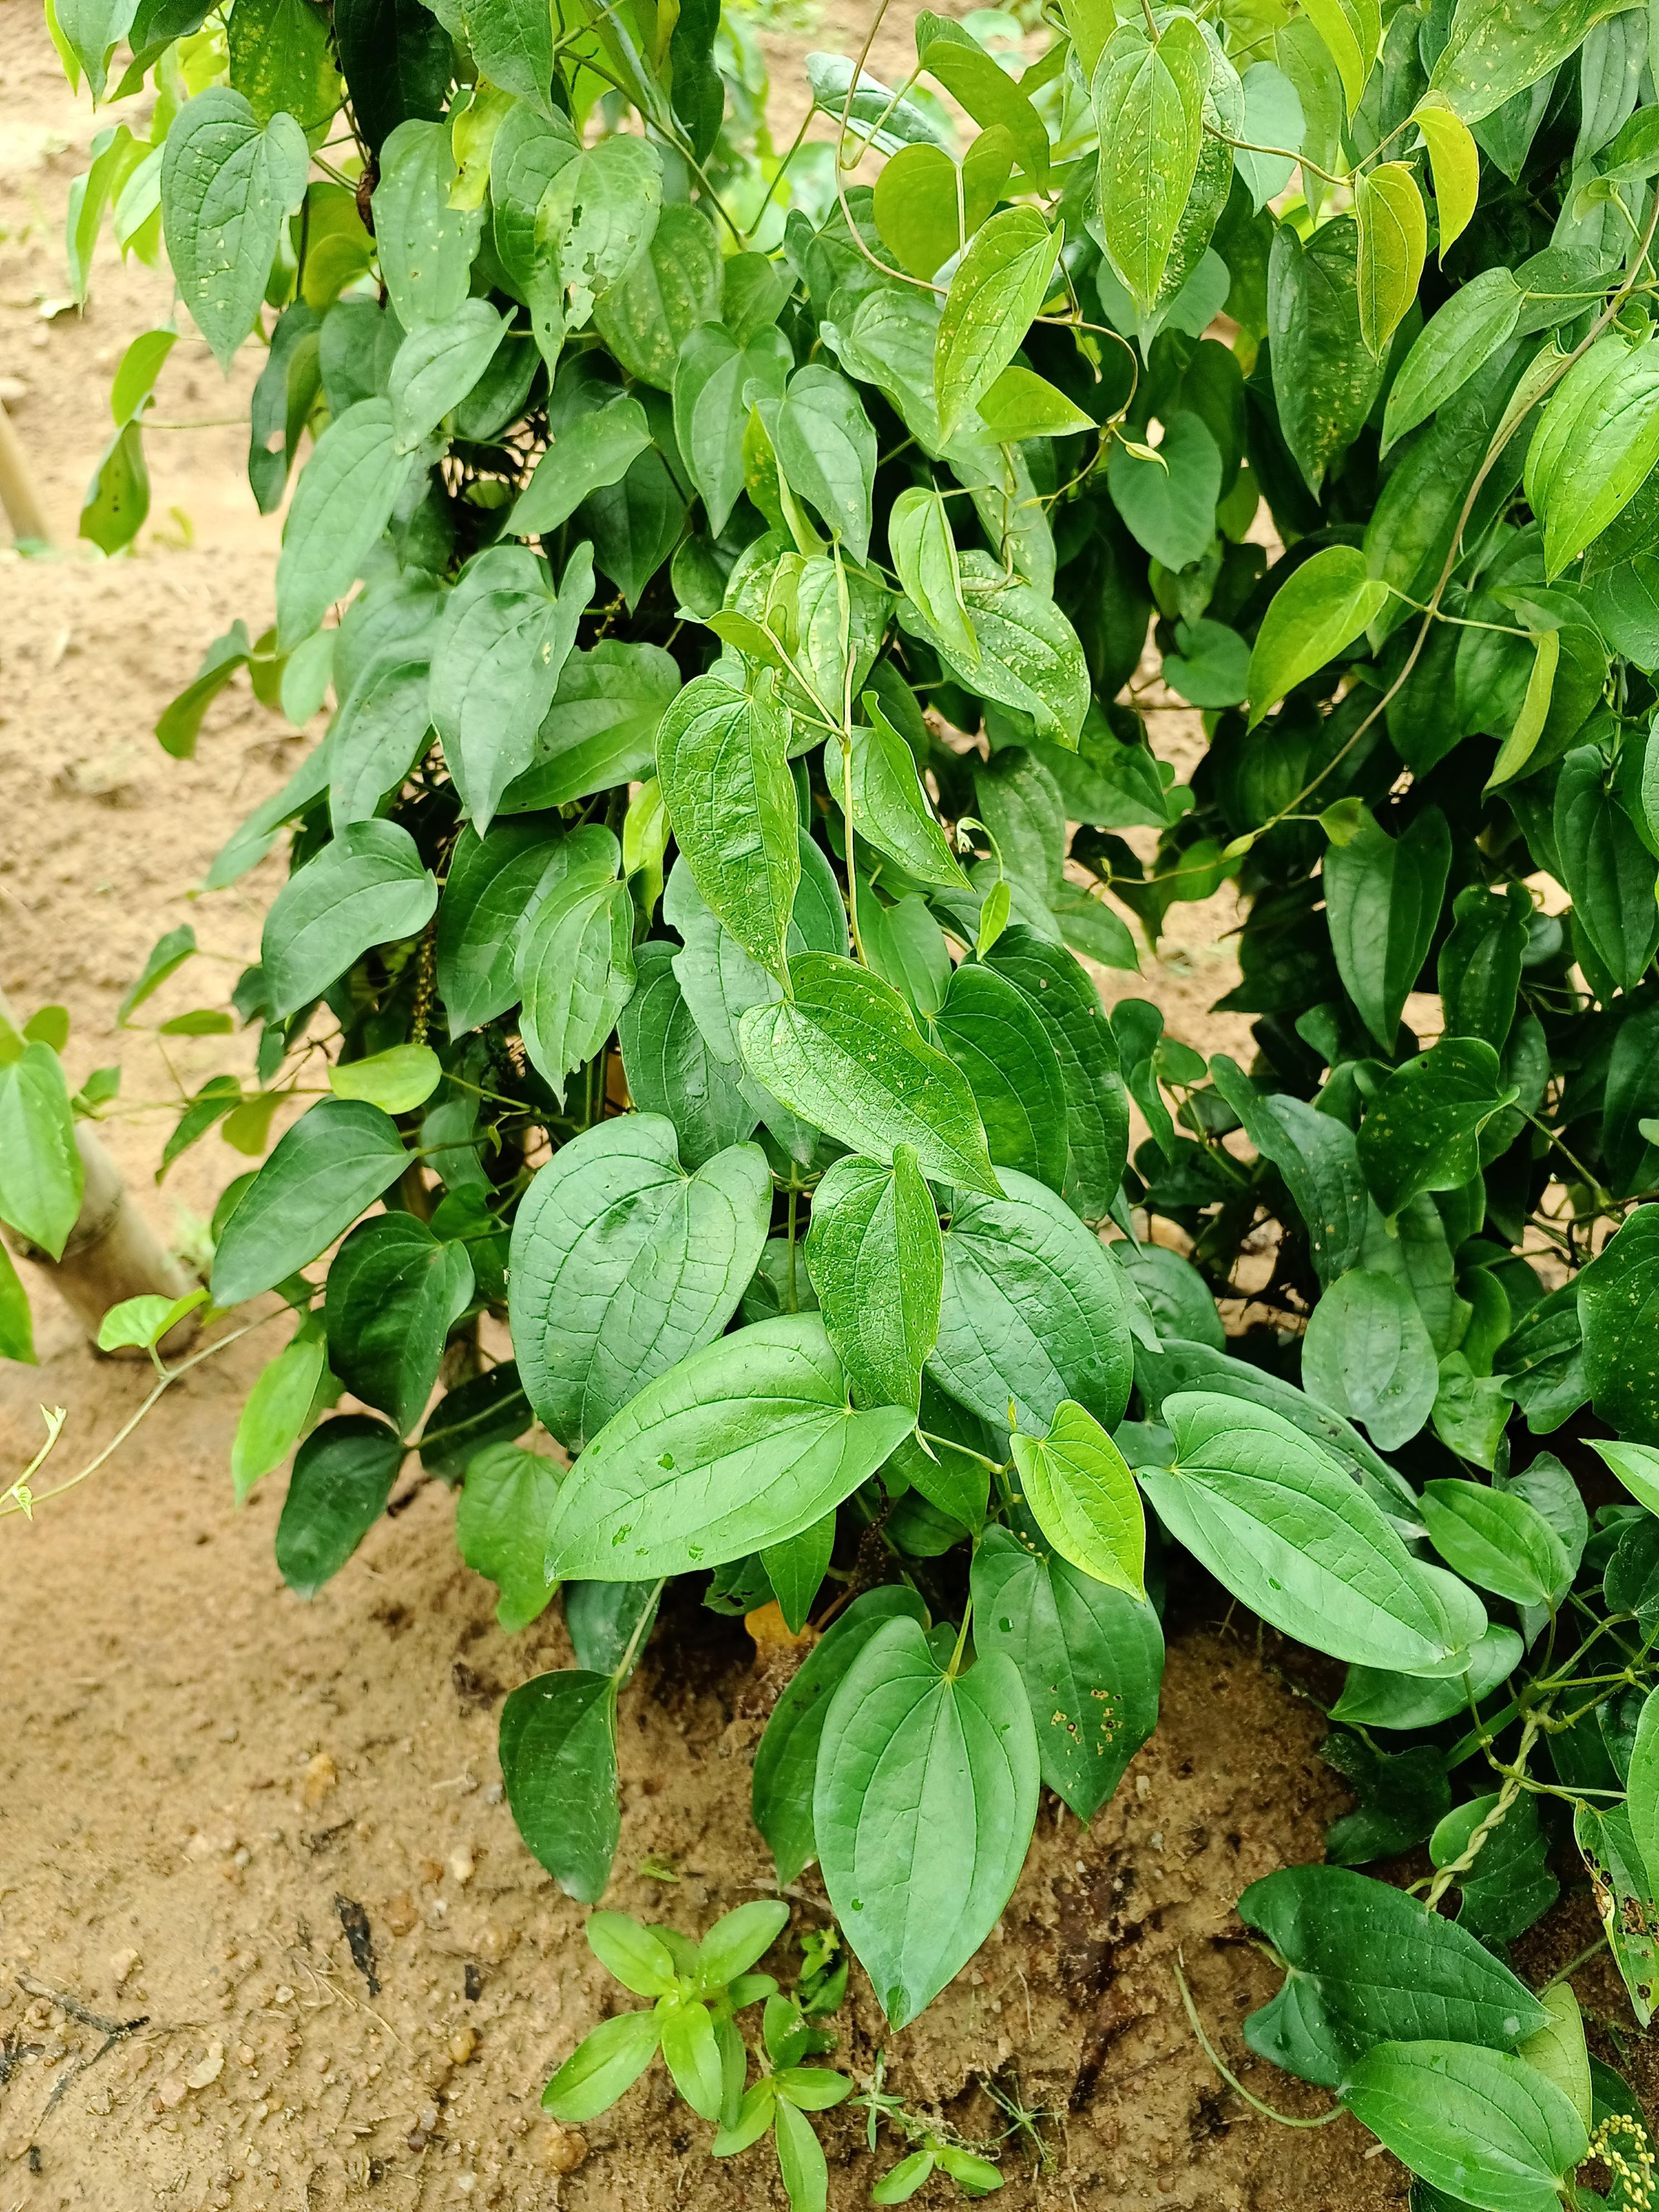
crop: yam
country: Nigeria
